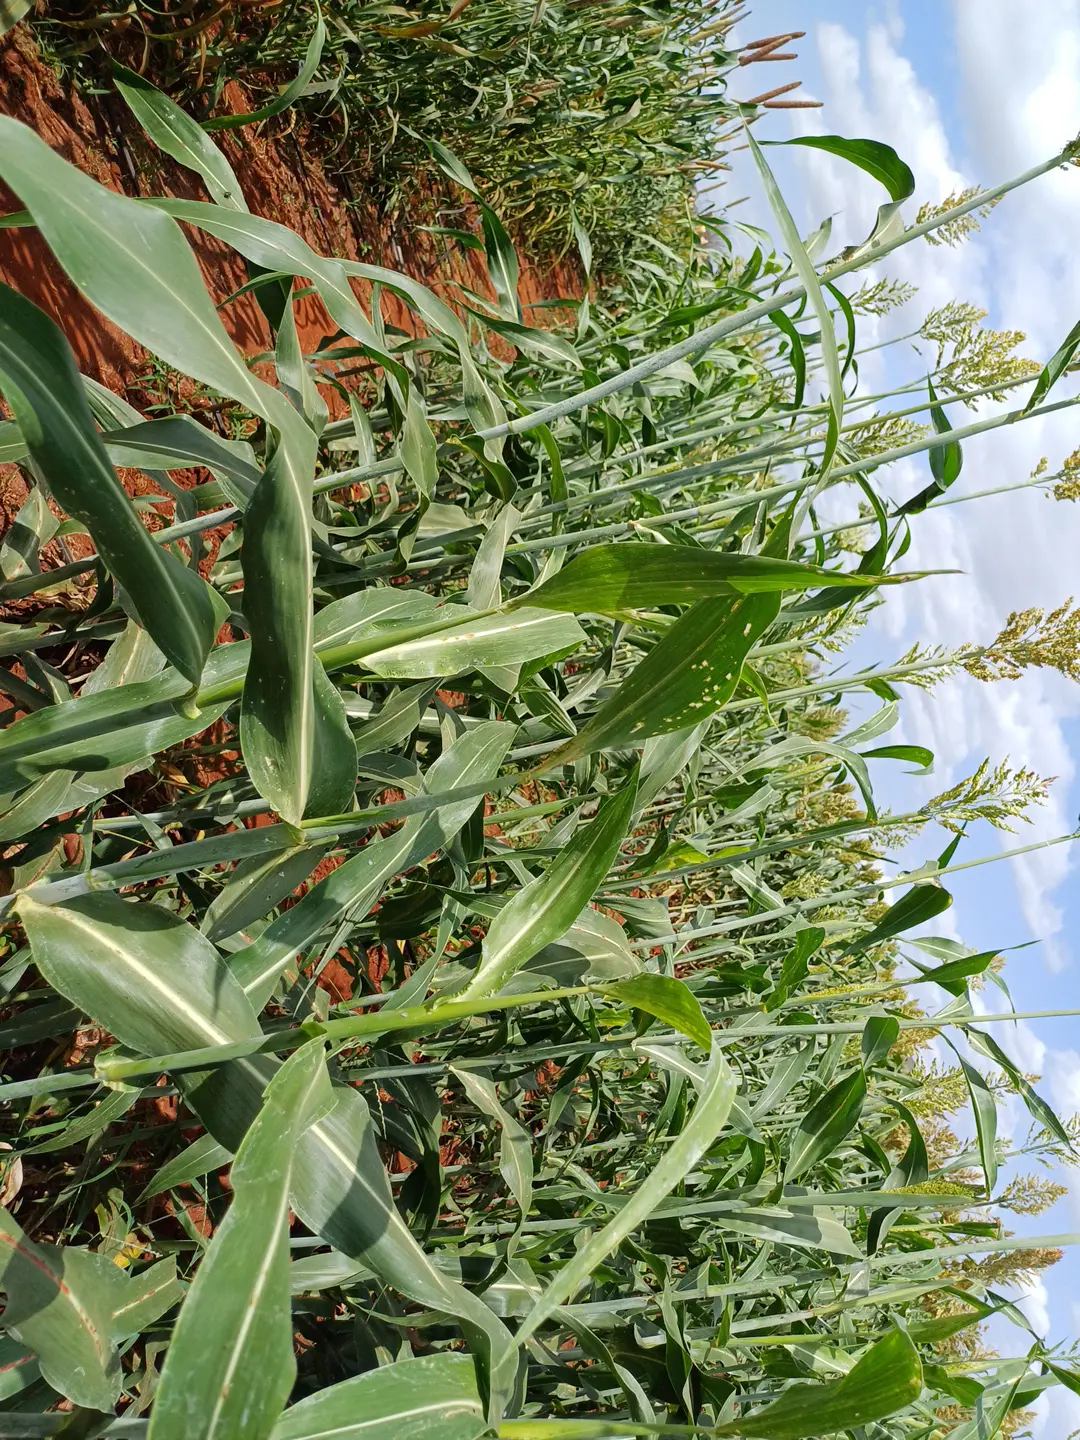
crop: sorghum
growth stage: flowering
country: Kenya
